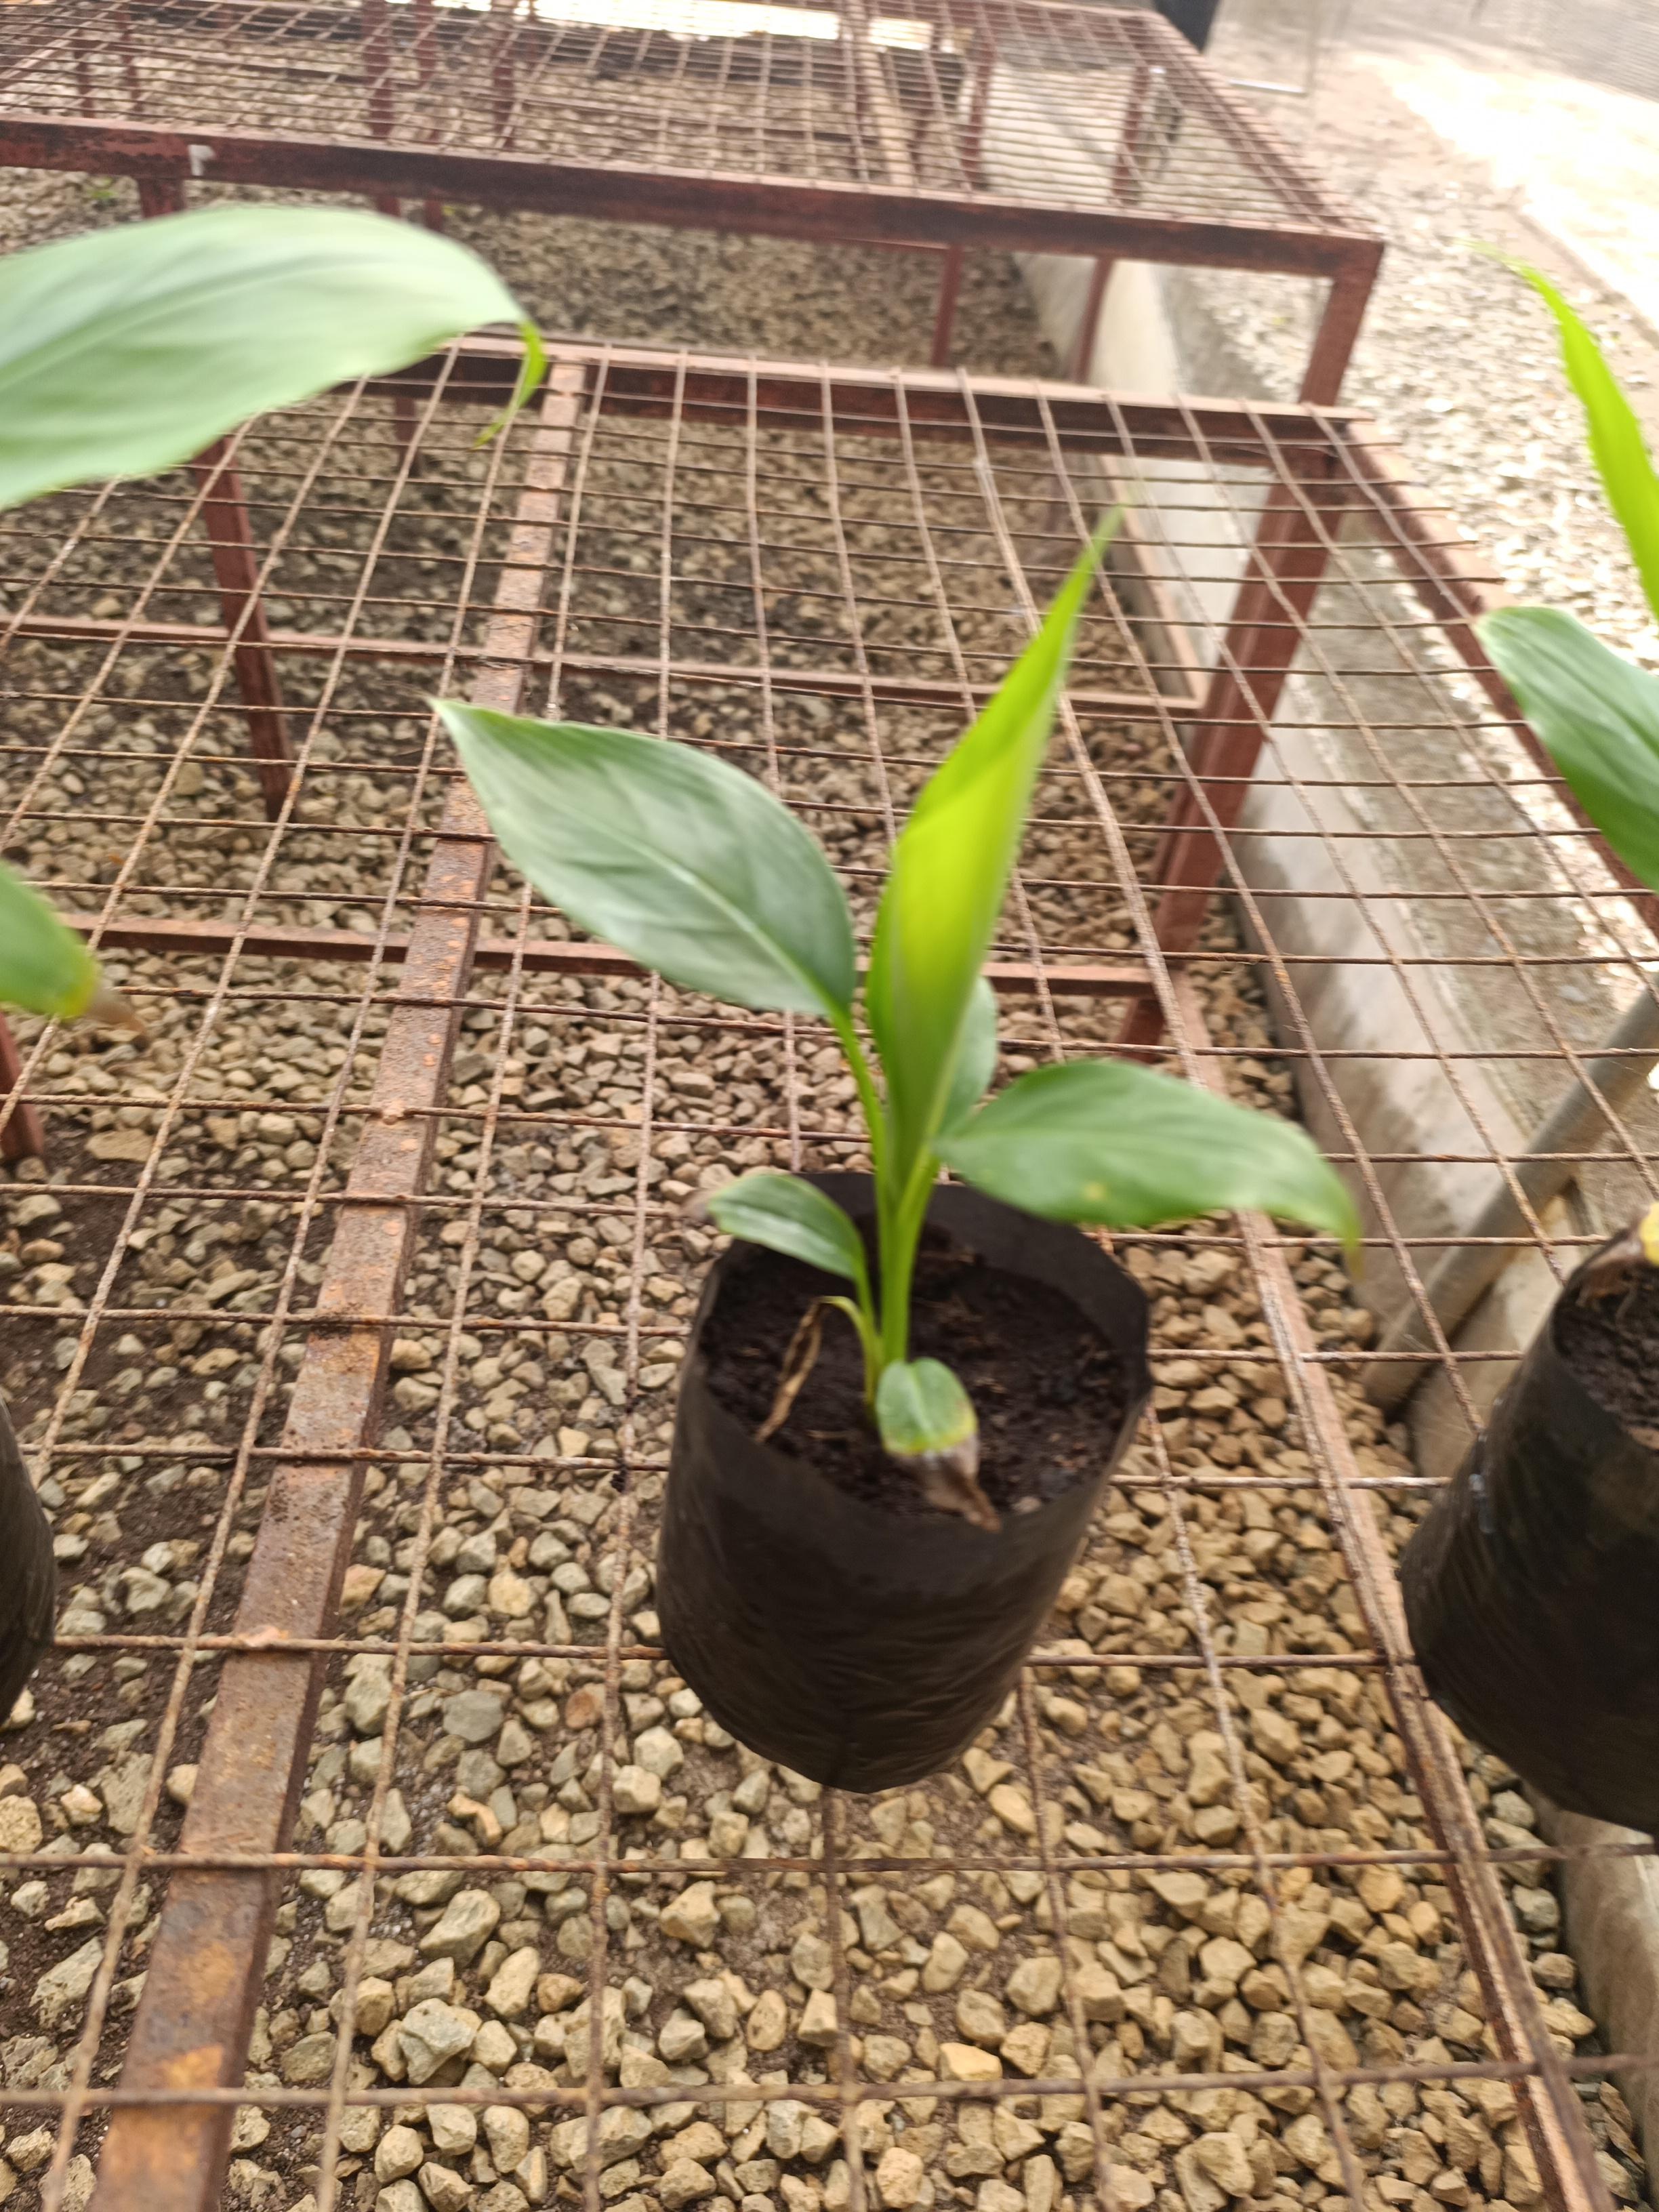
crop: banana
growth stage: vegetative
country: Tanzania
